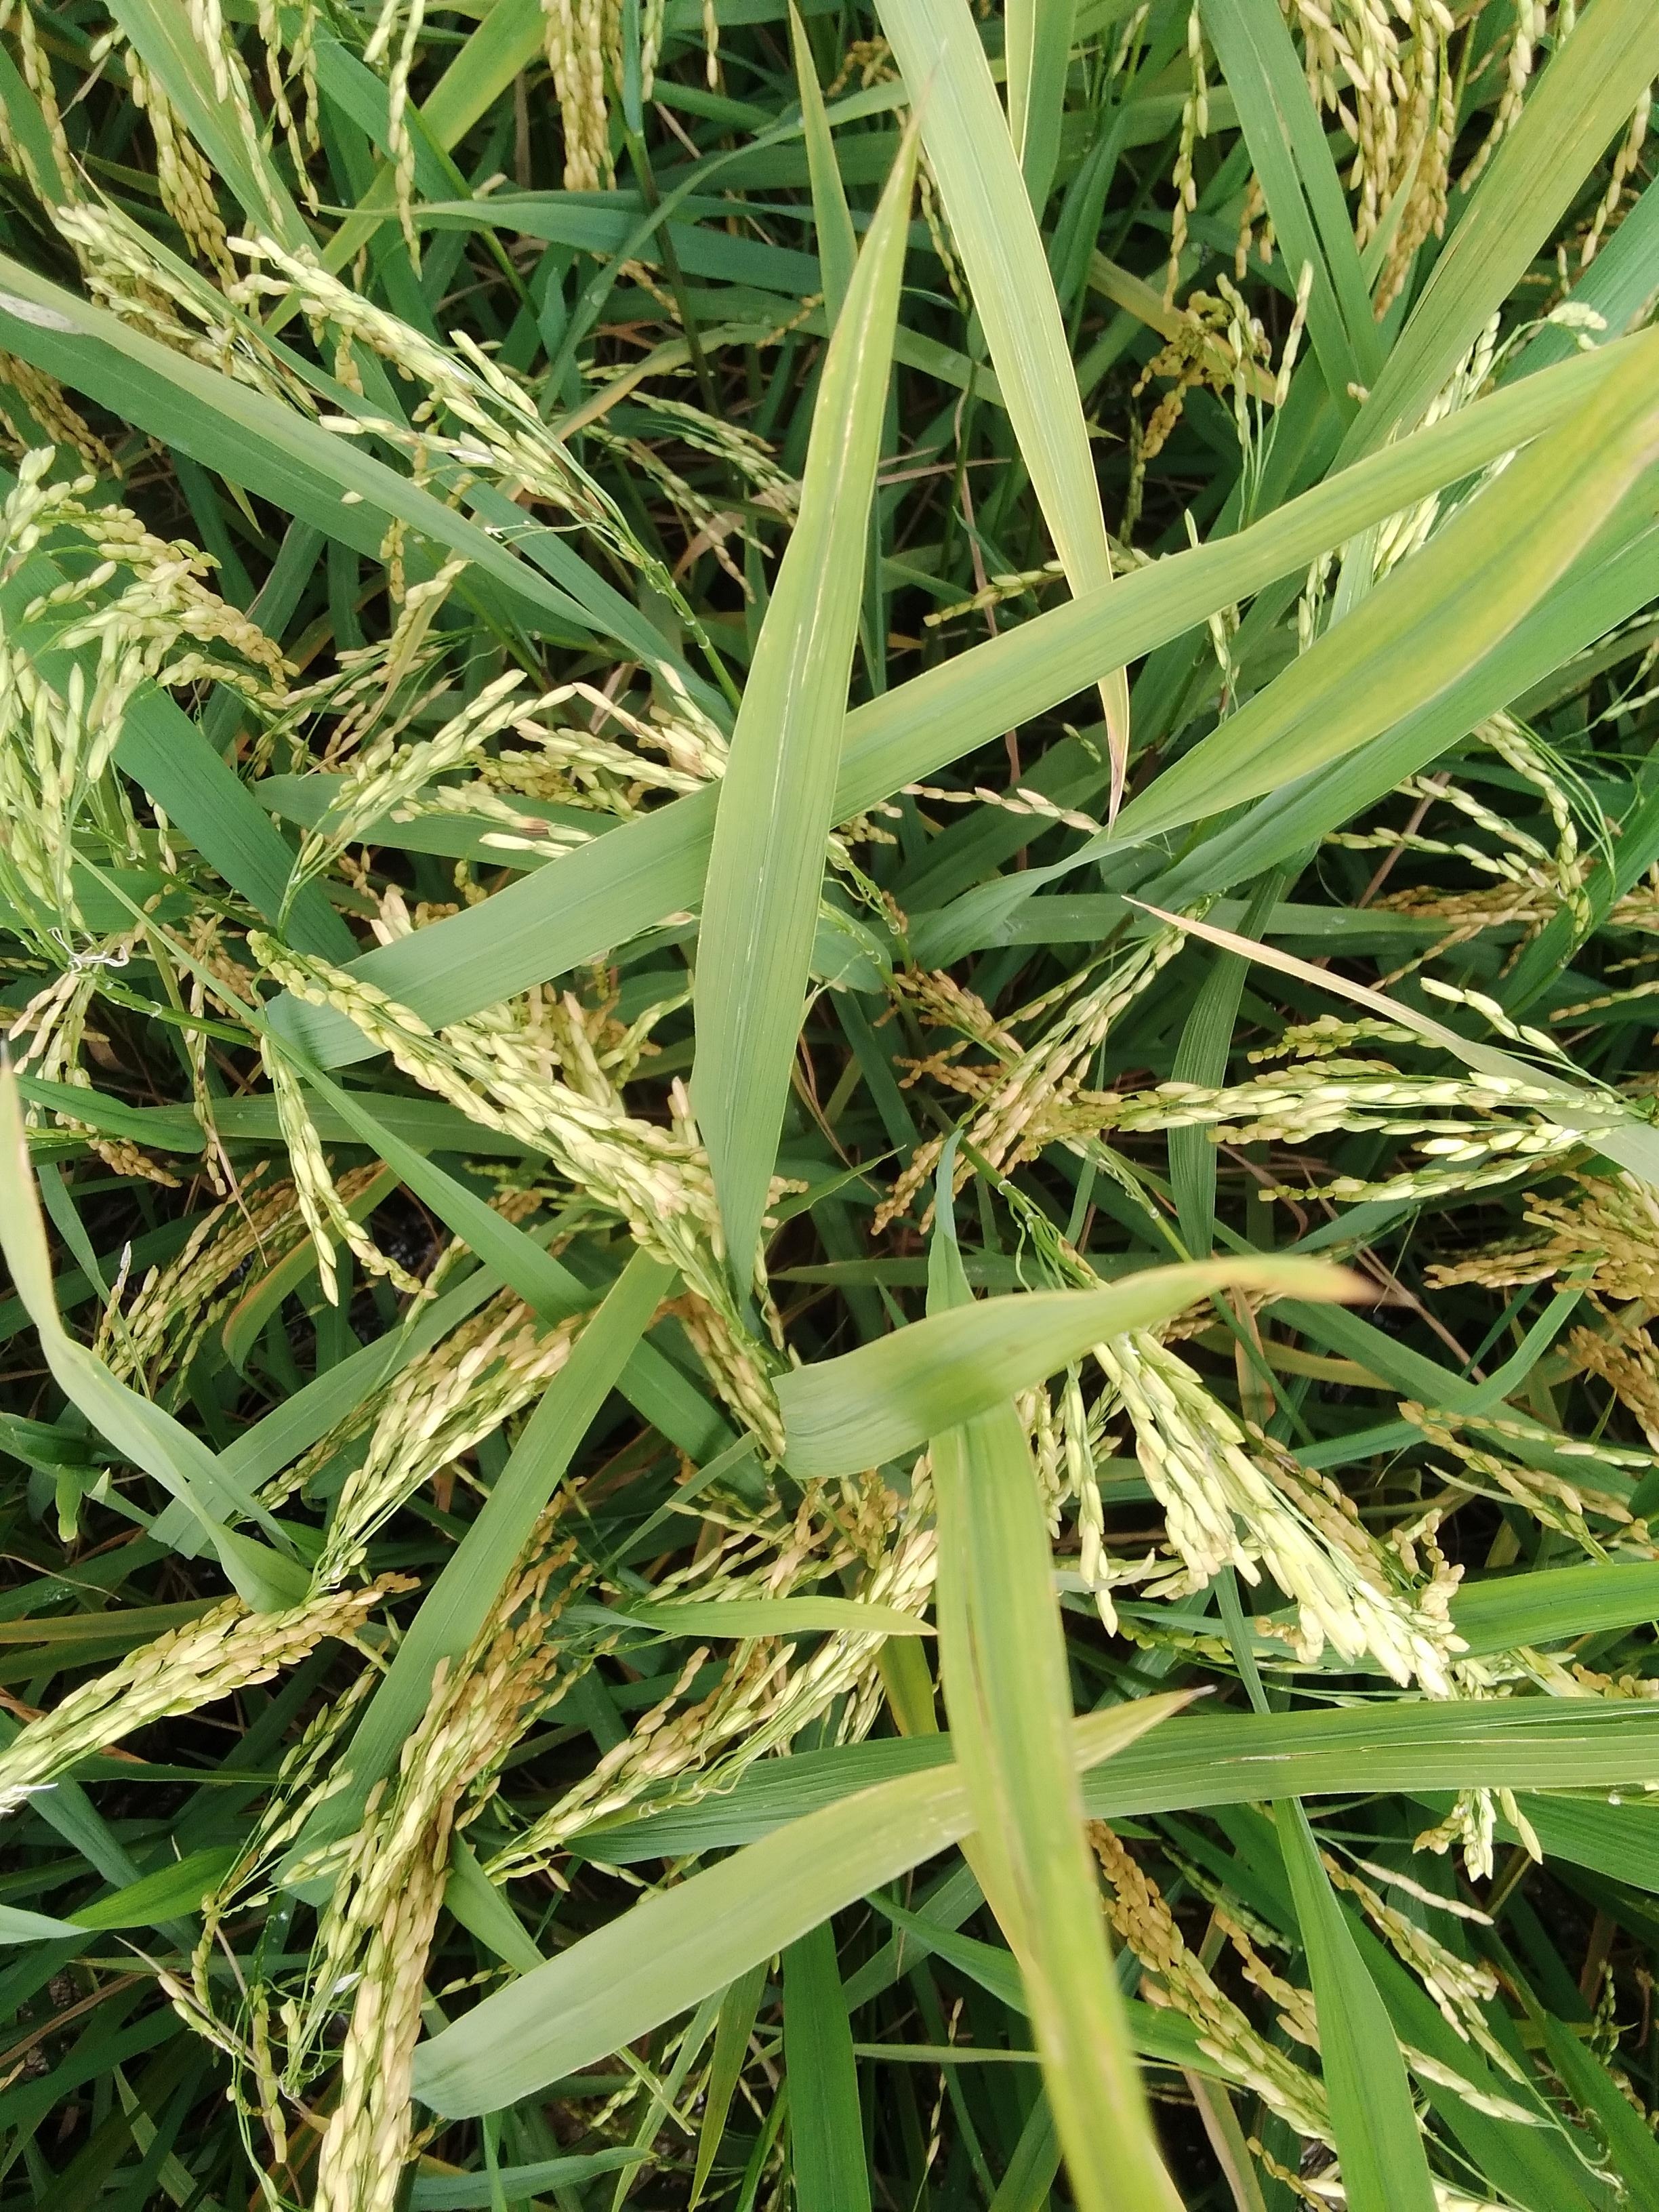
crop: rice
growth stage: ripening
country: Nigeria
